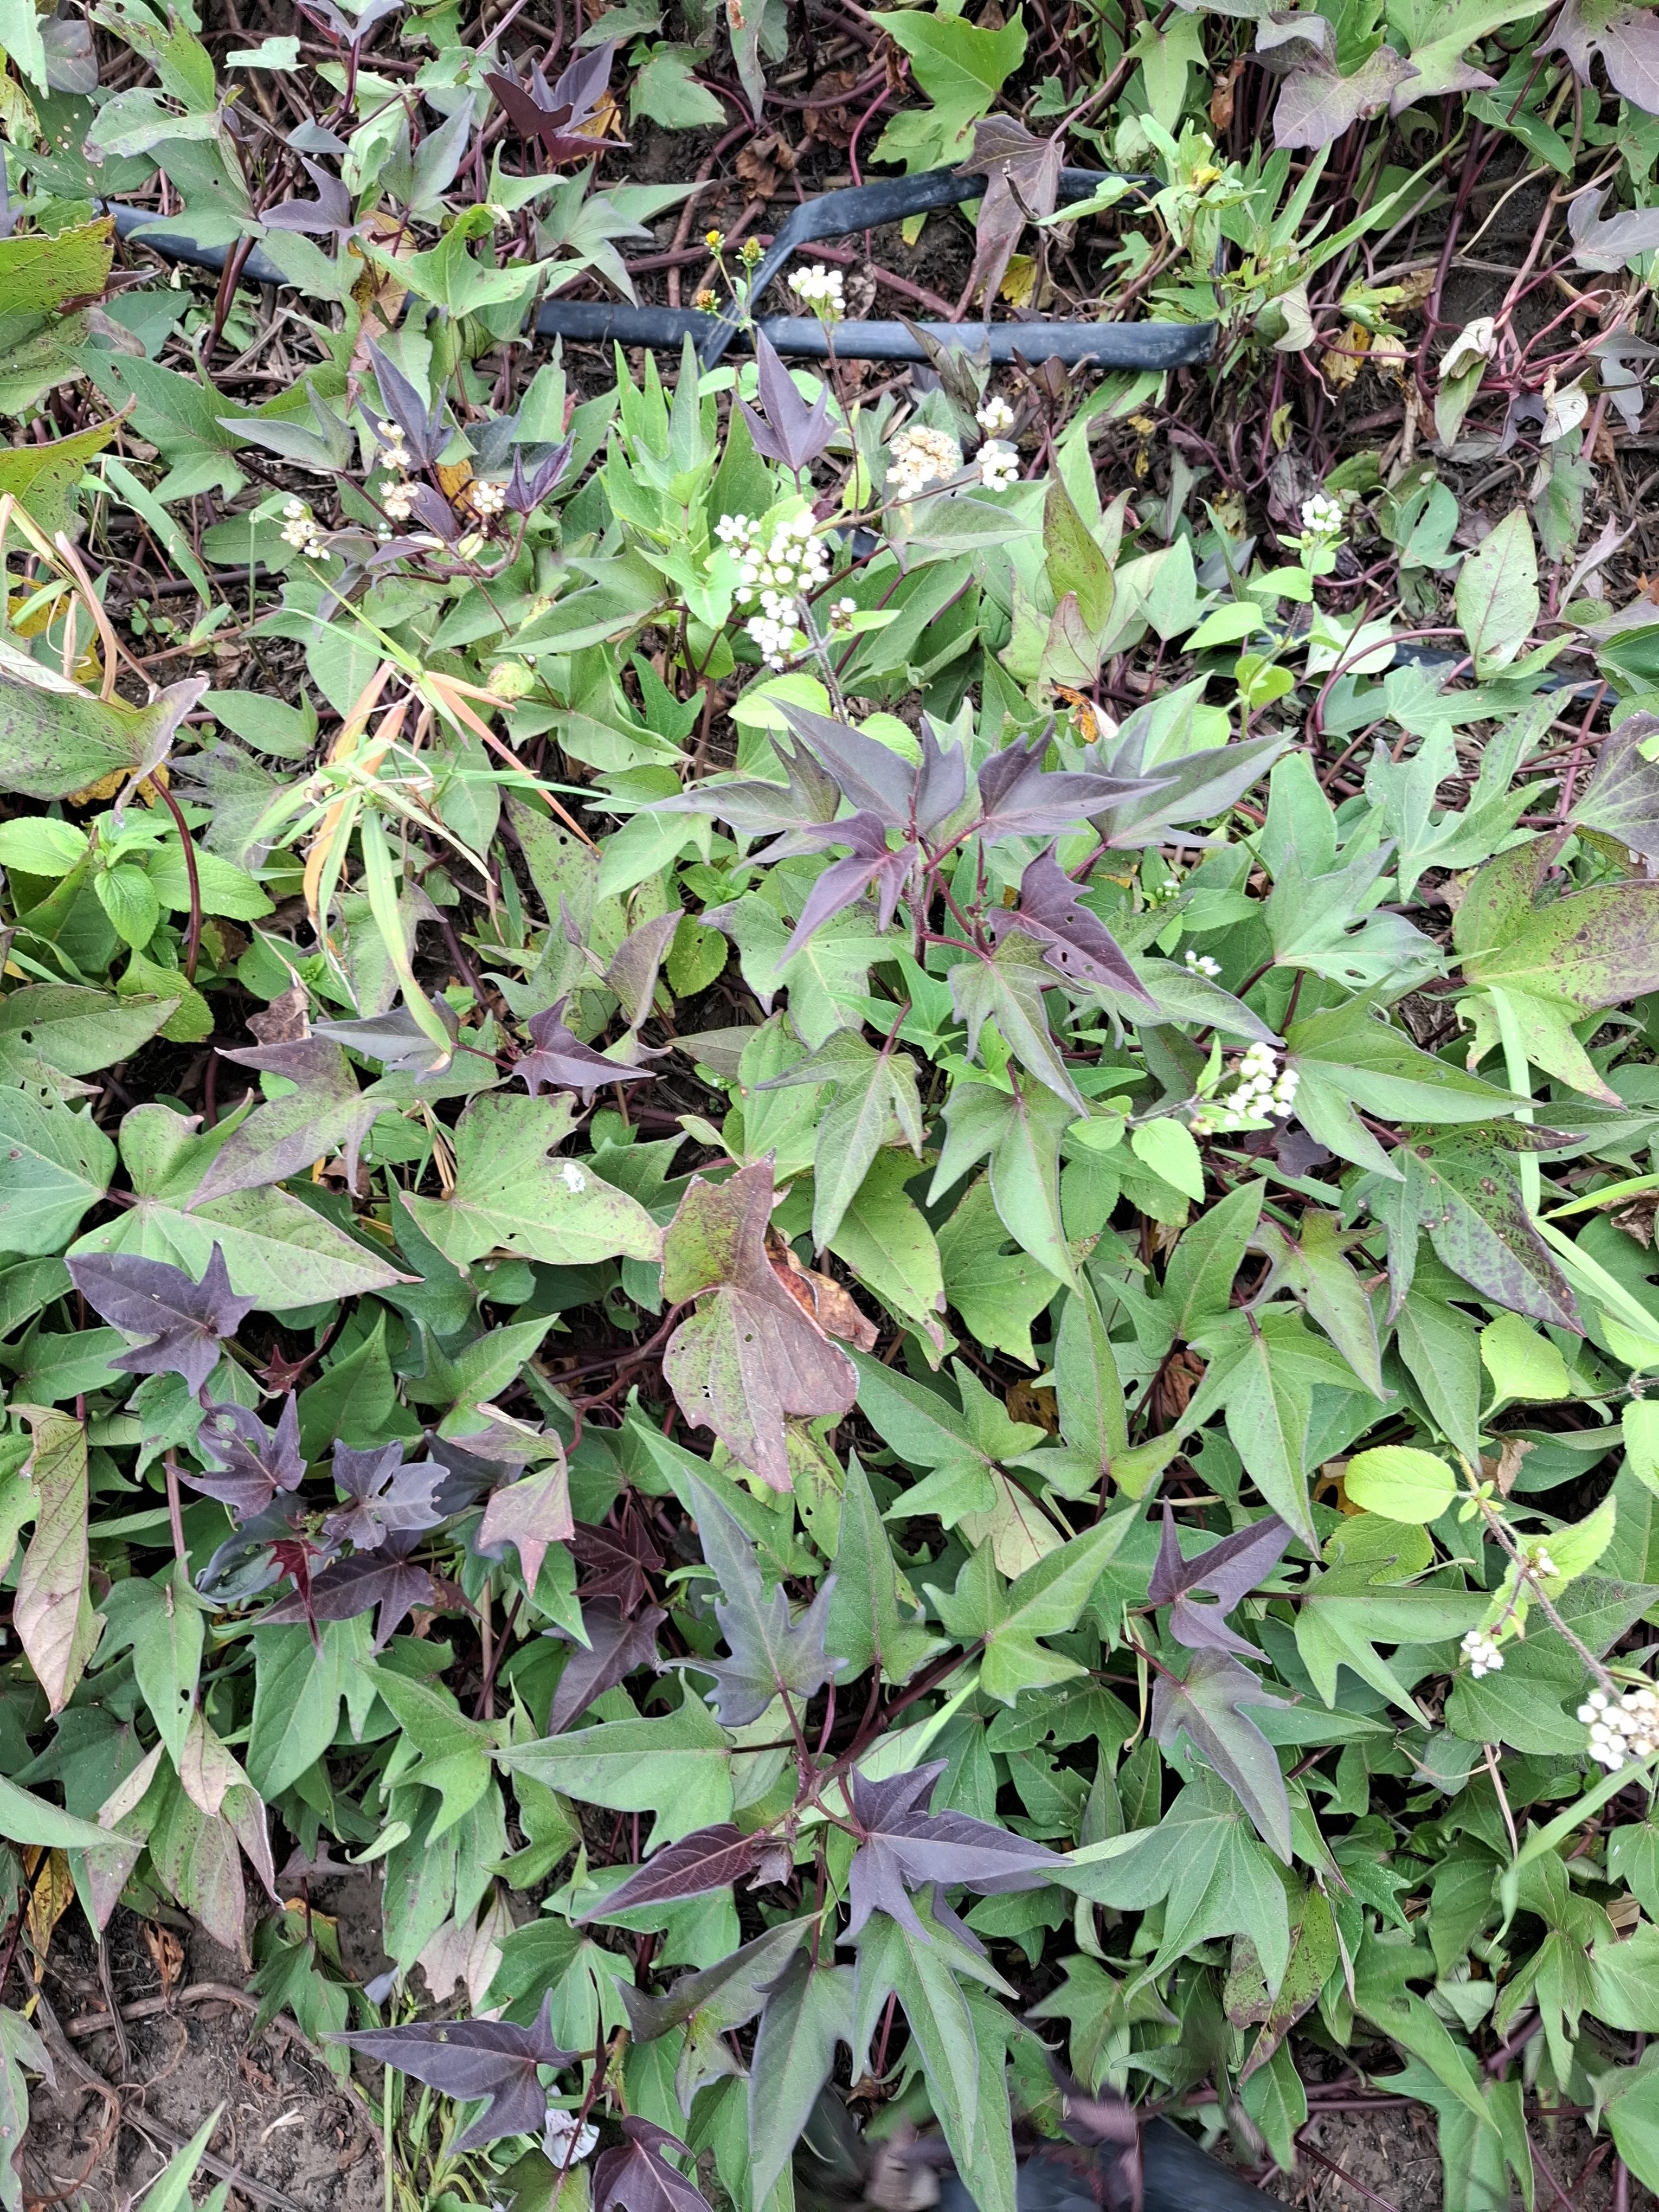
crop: sweet potato
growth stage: flowering
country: Tanzania
